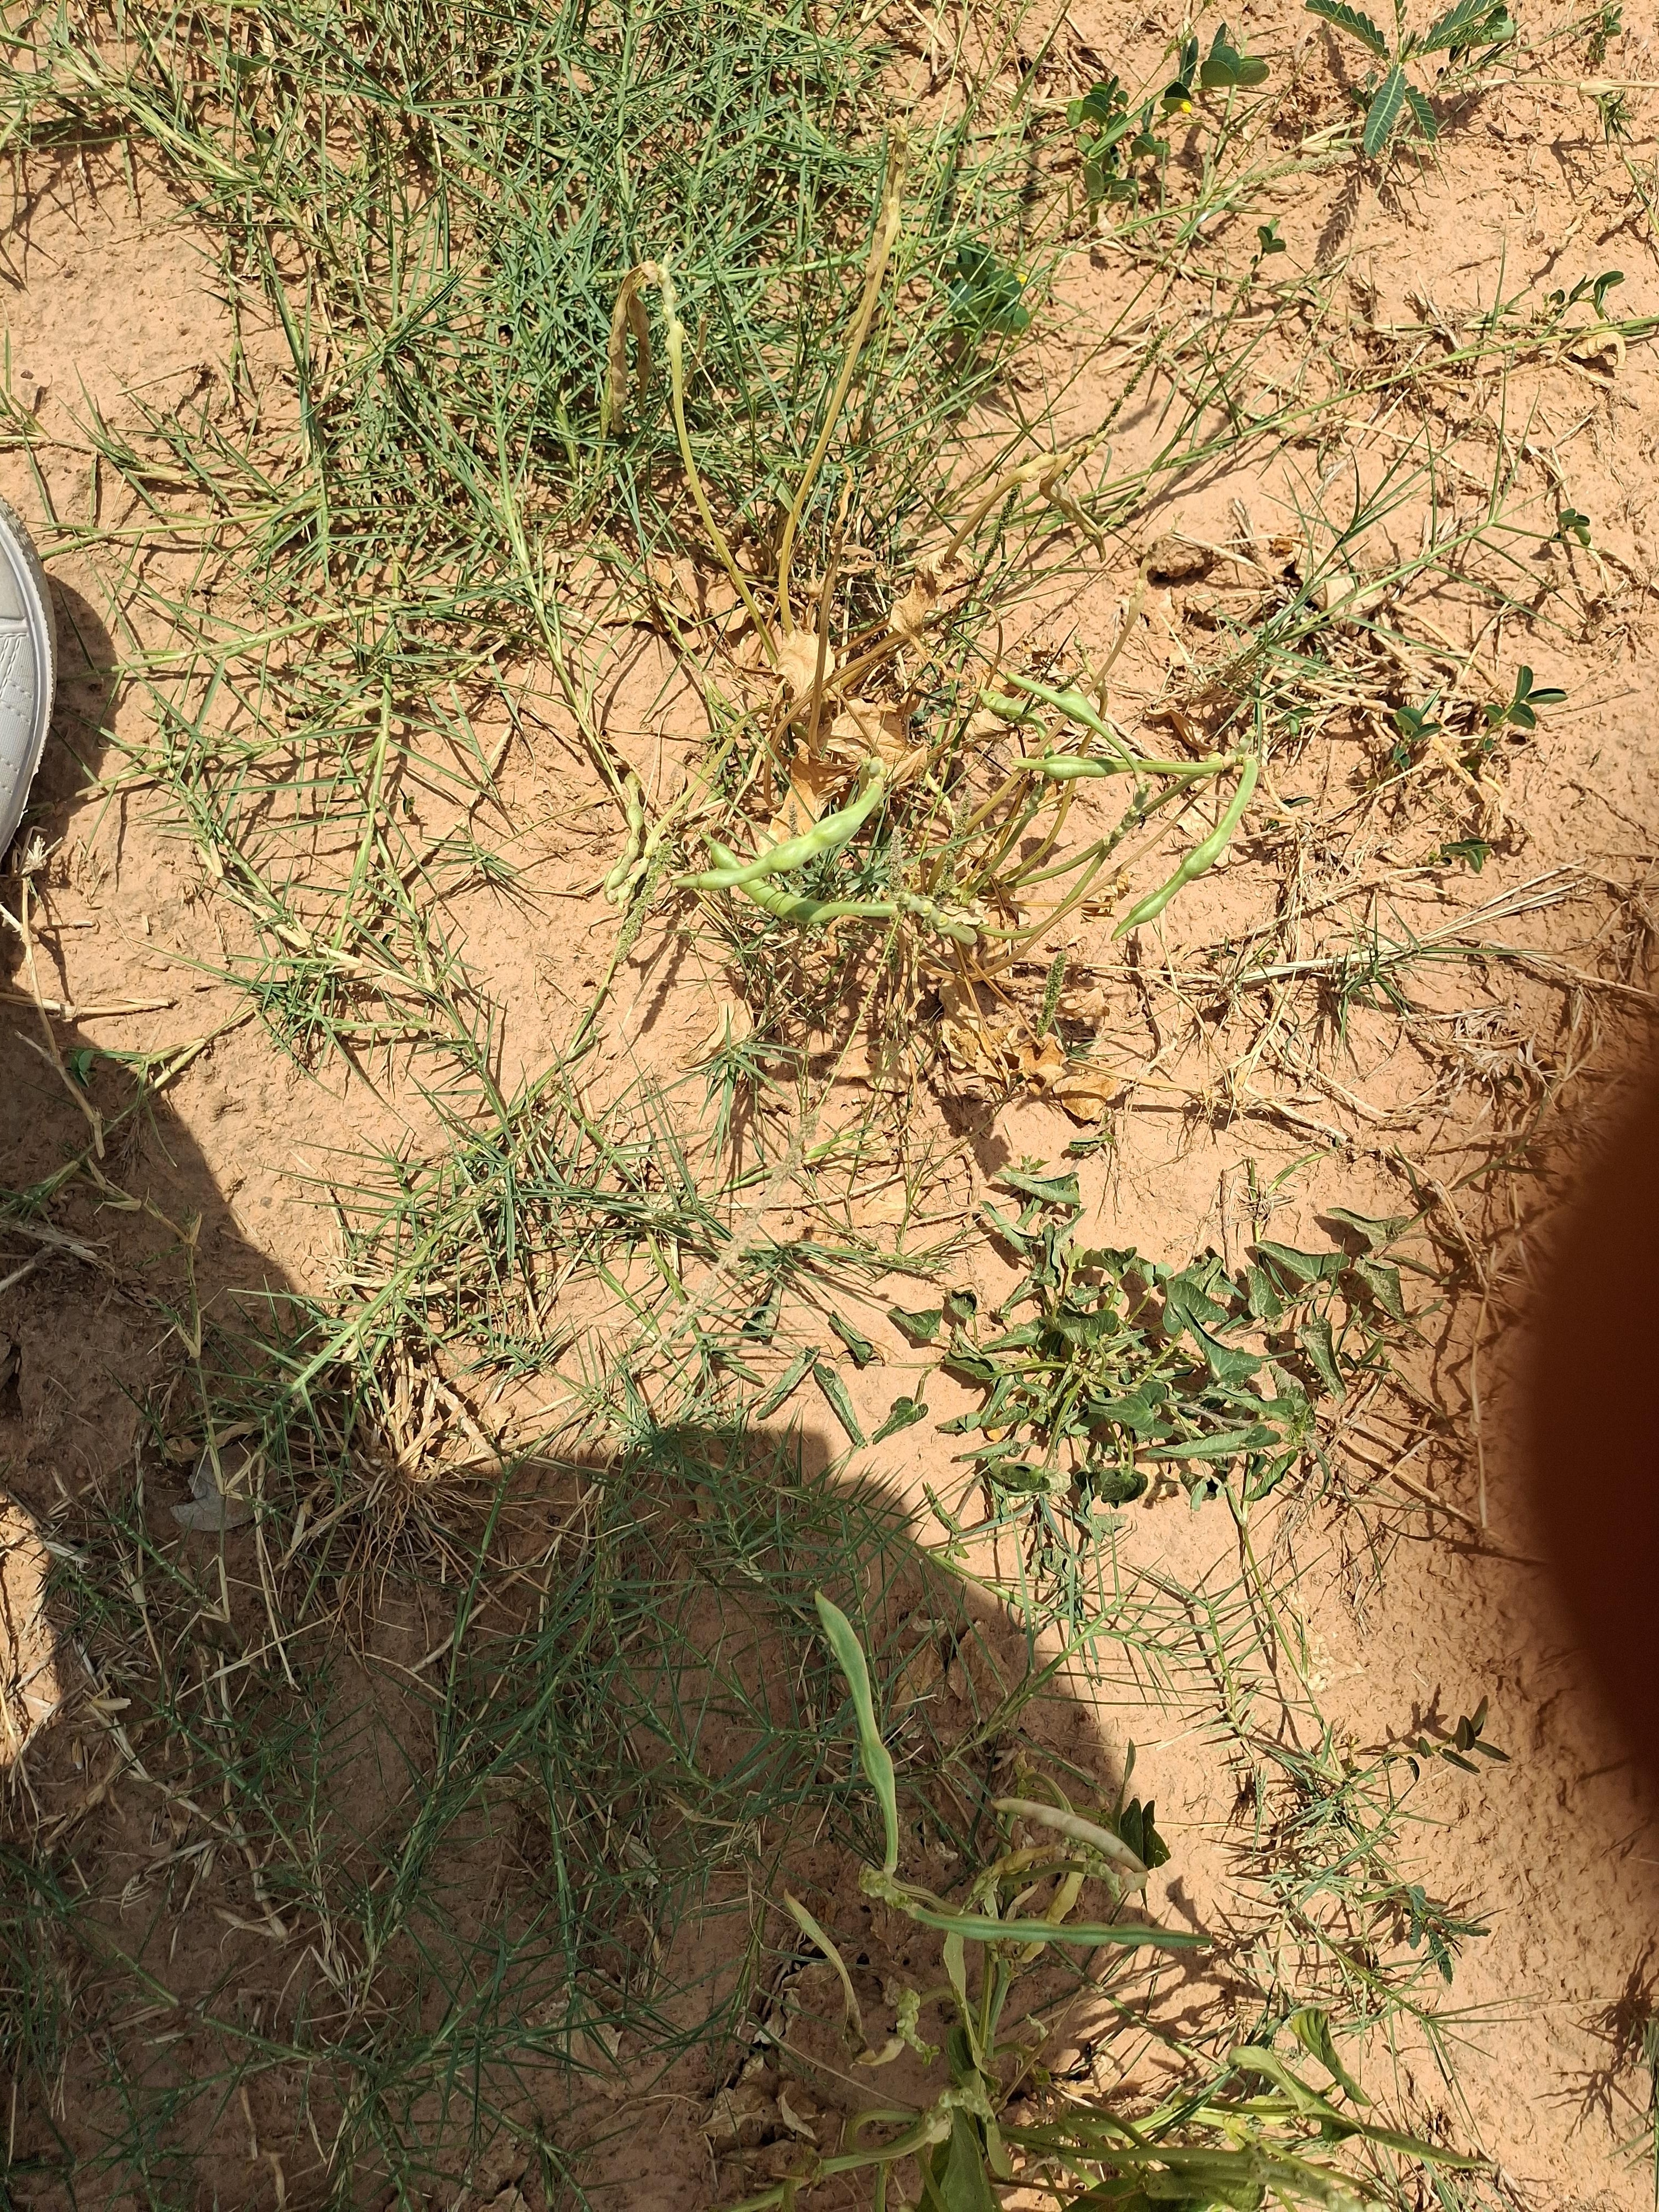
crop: cowpea
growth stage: harvest maturity
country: Nigeria
